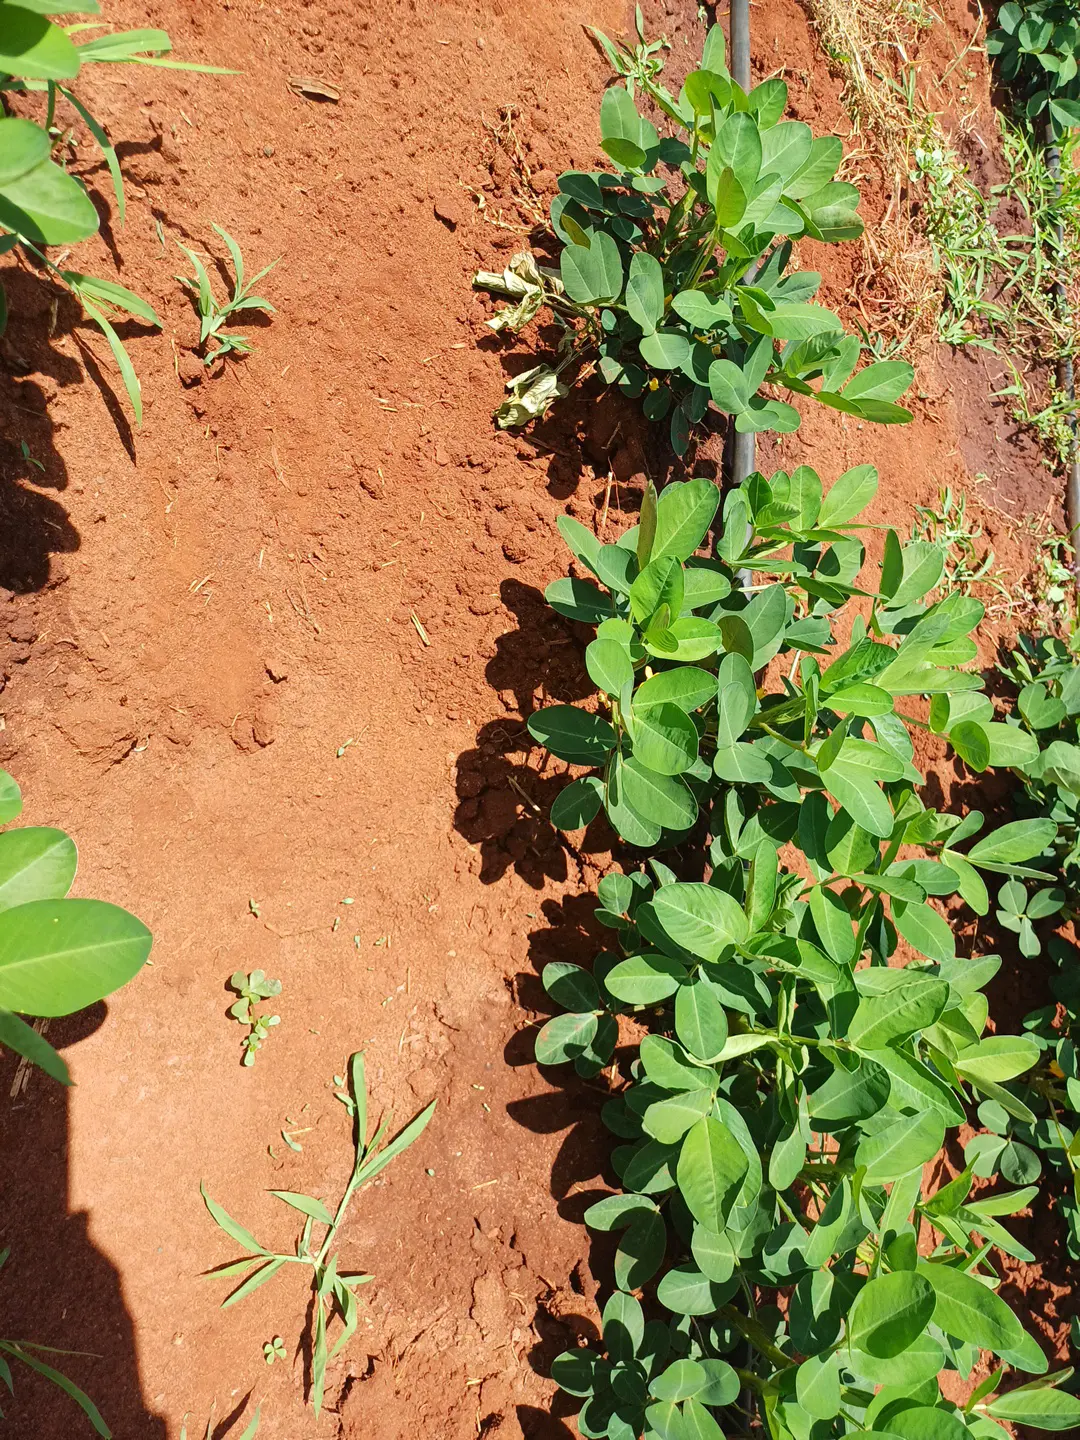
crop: groundnut
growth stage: flowering
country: Kenya
